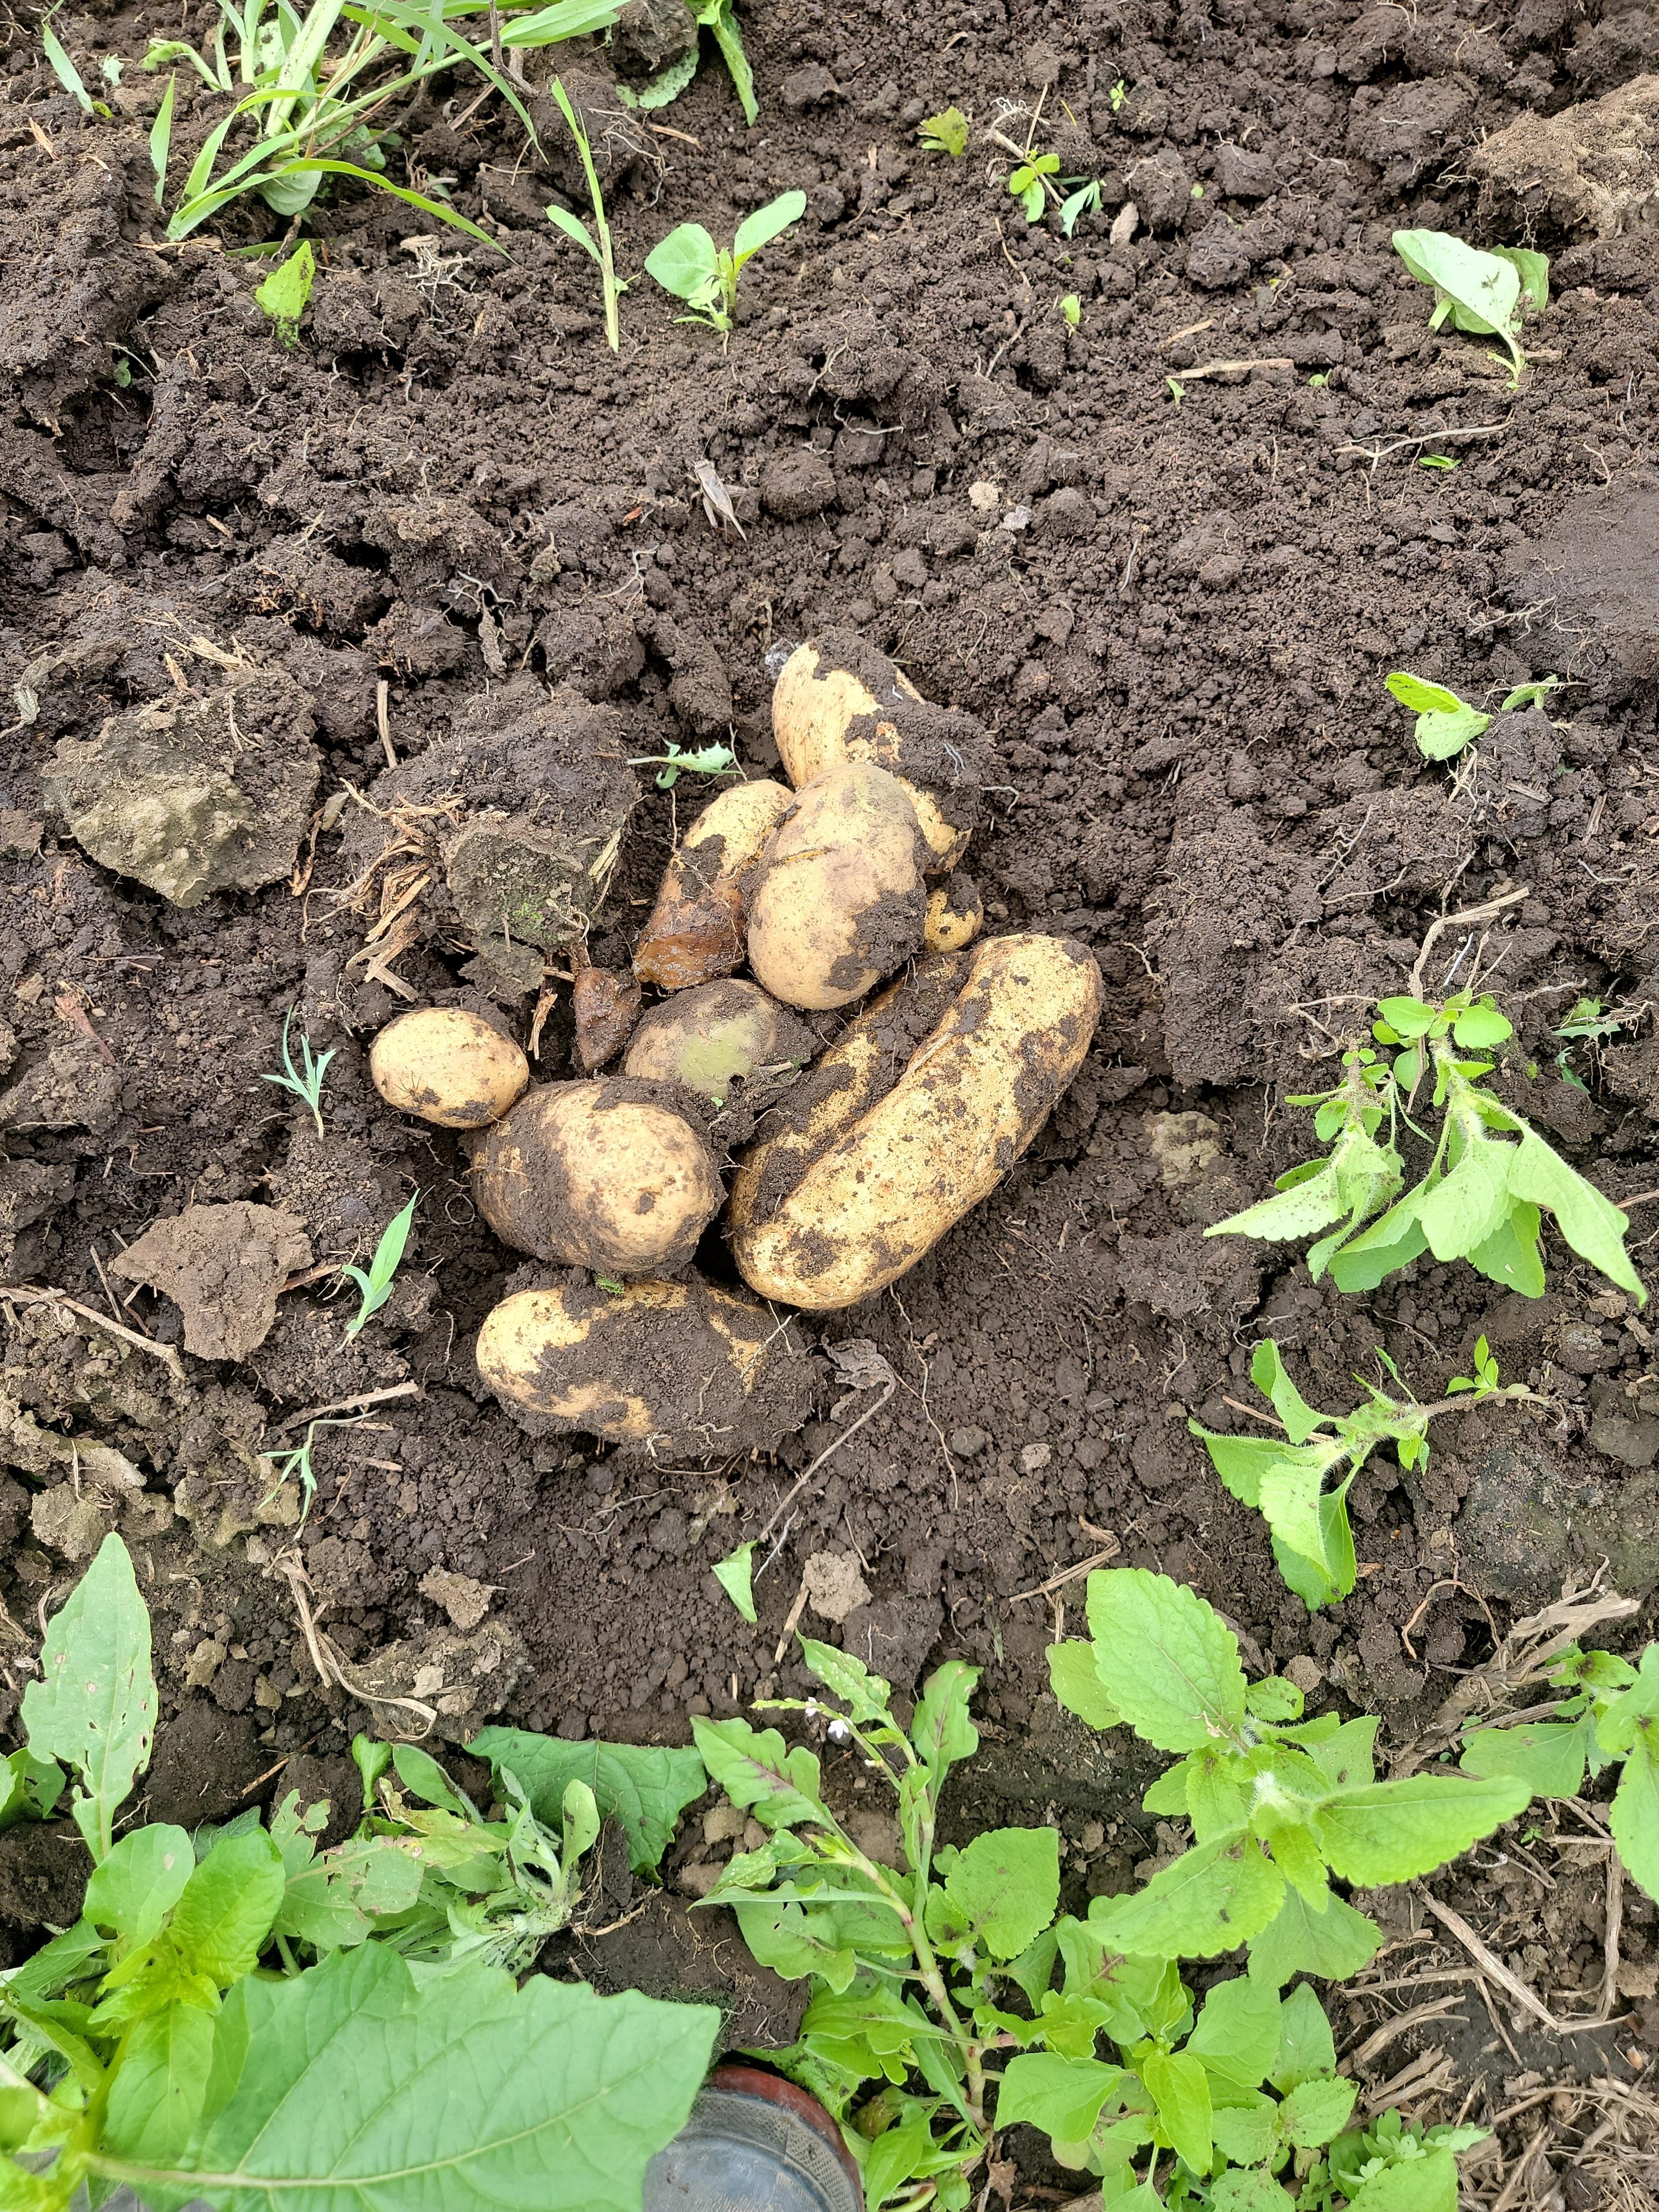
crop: potato
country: Tanzania
